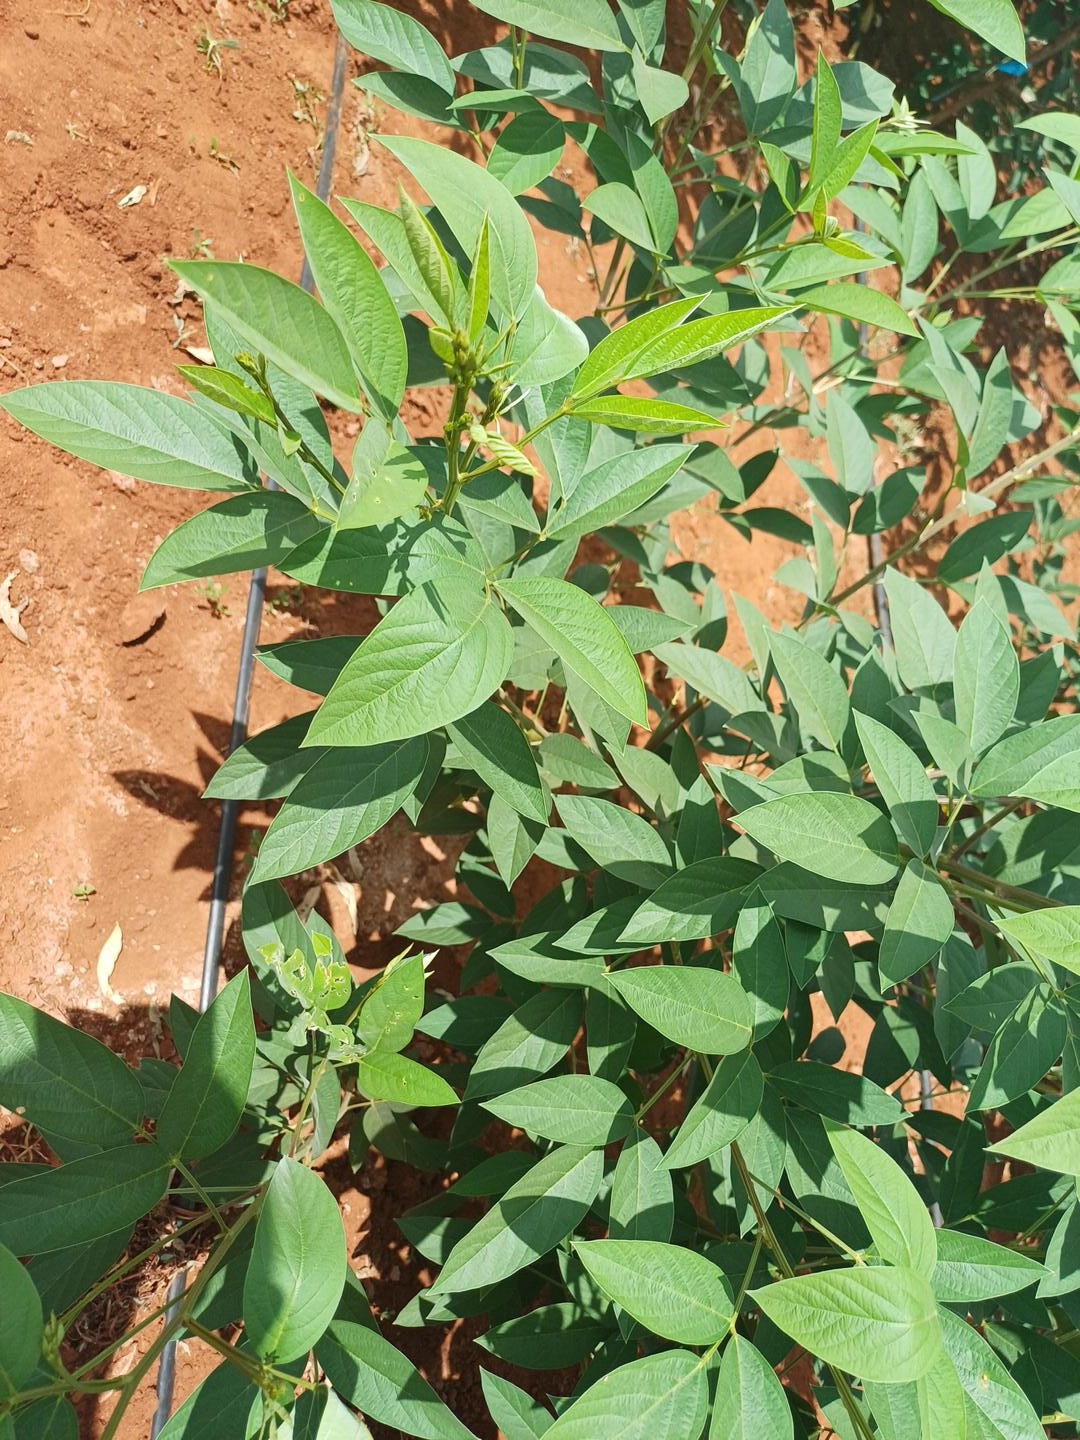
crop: pigeonpea
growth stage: development pod
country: Kenya
